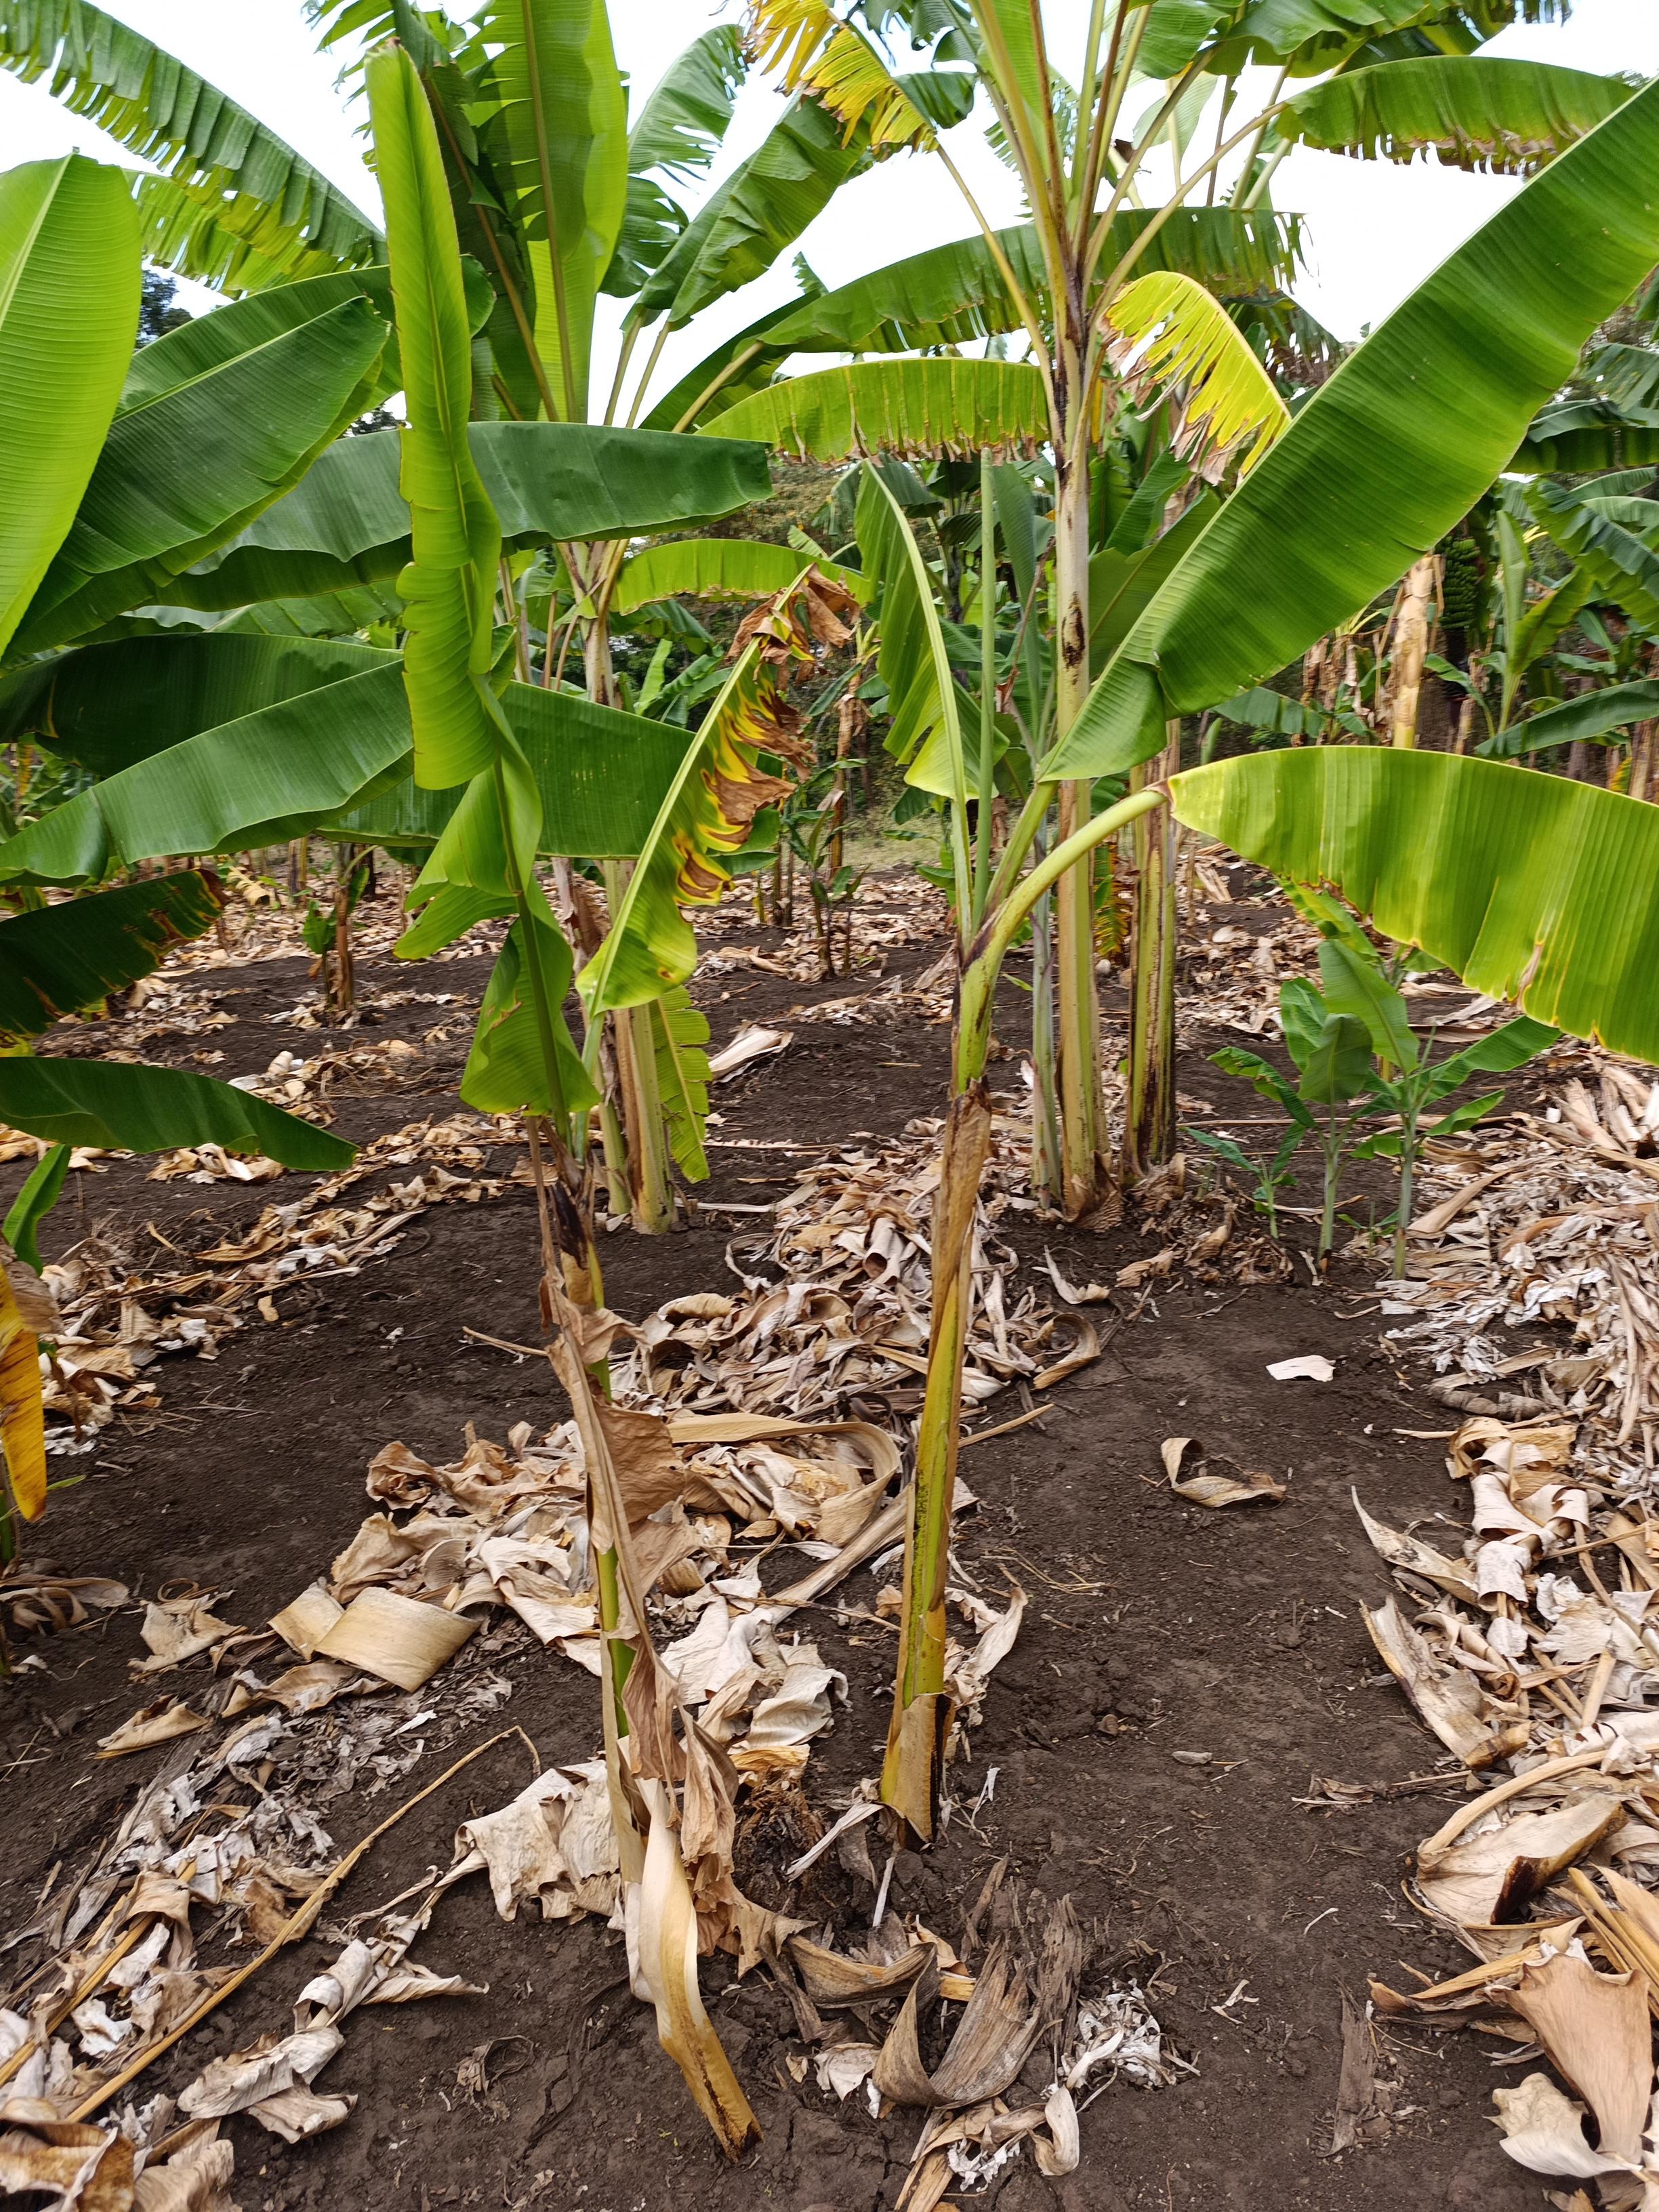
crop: banana
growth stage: vegetative
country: Tanzania
